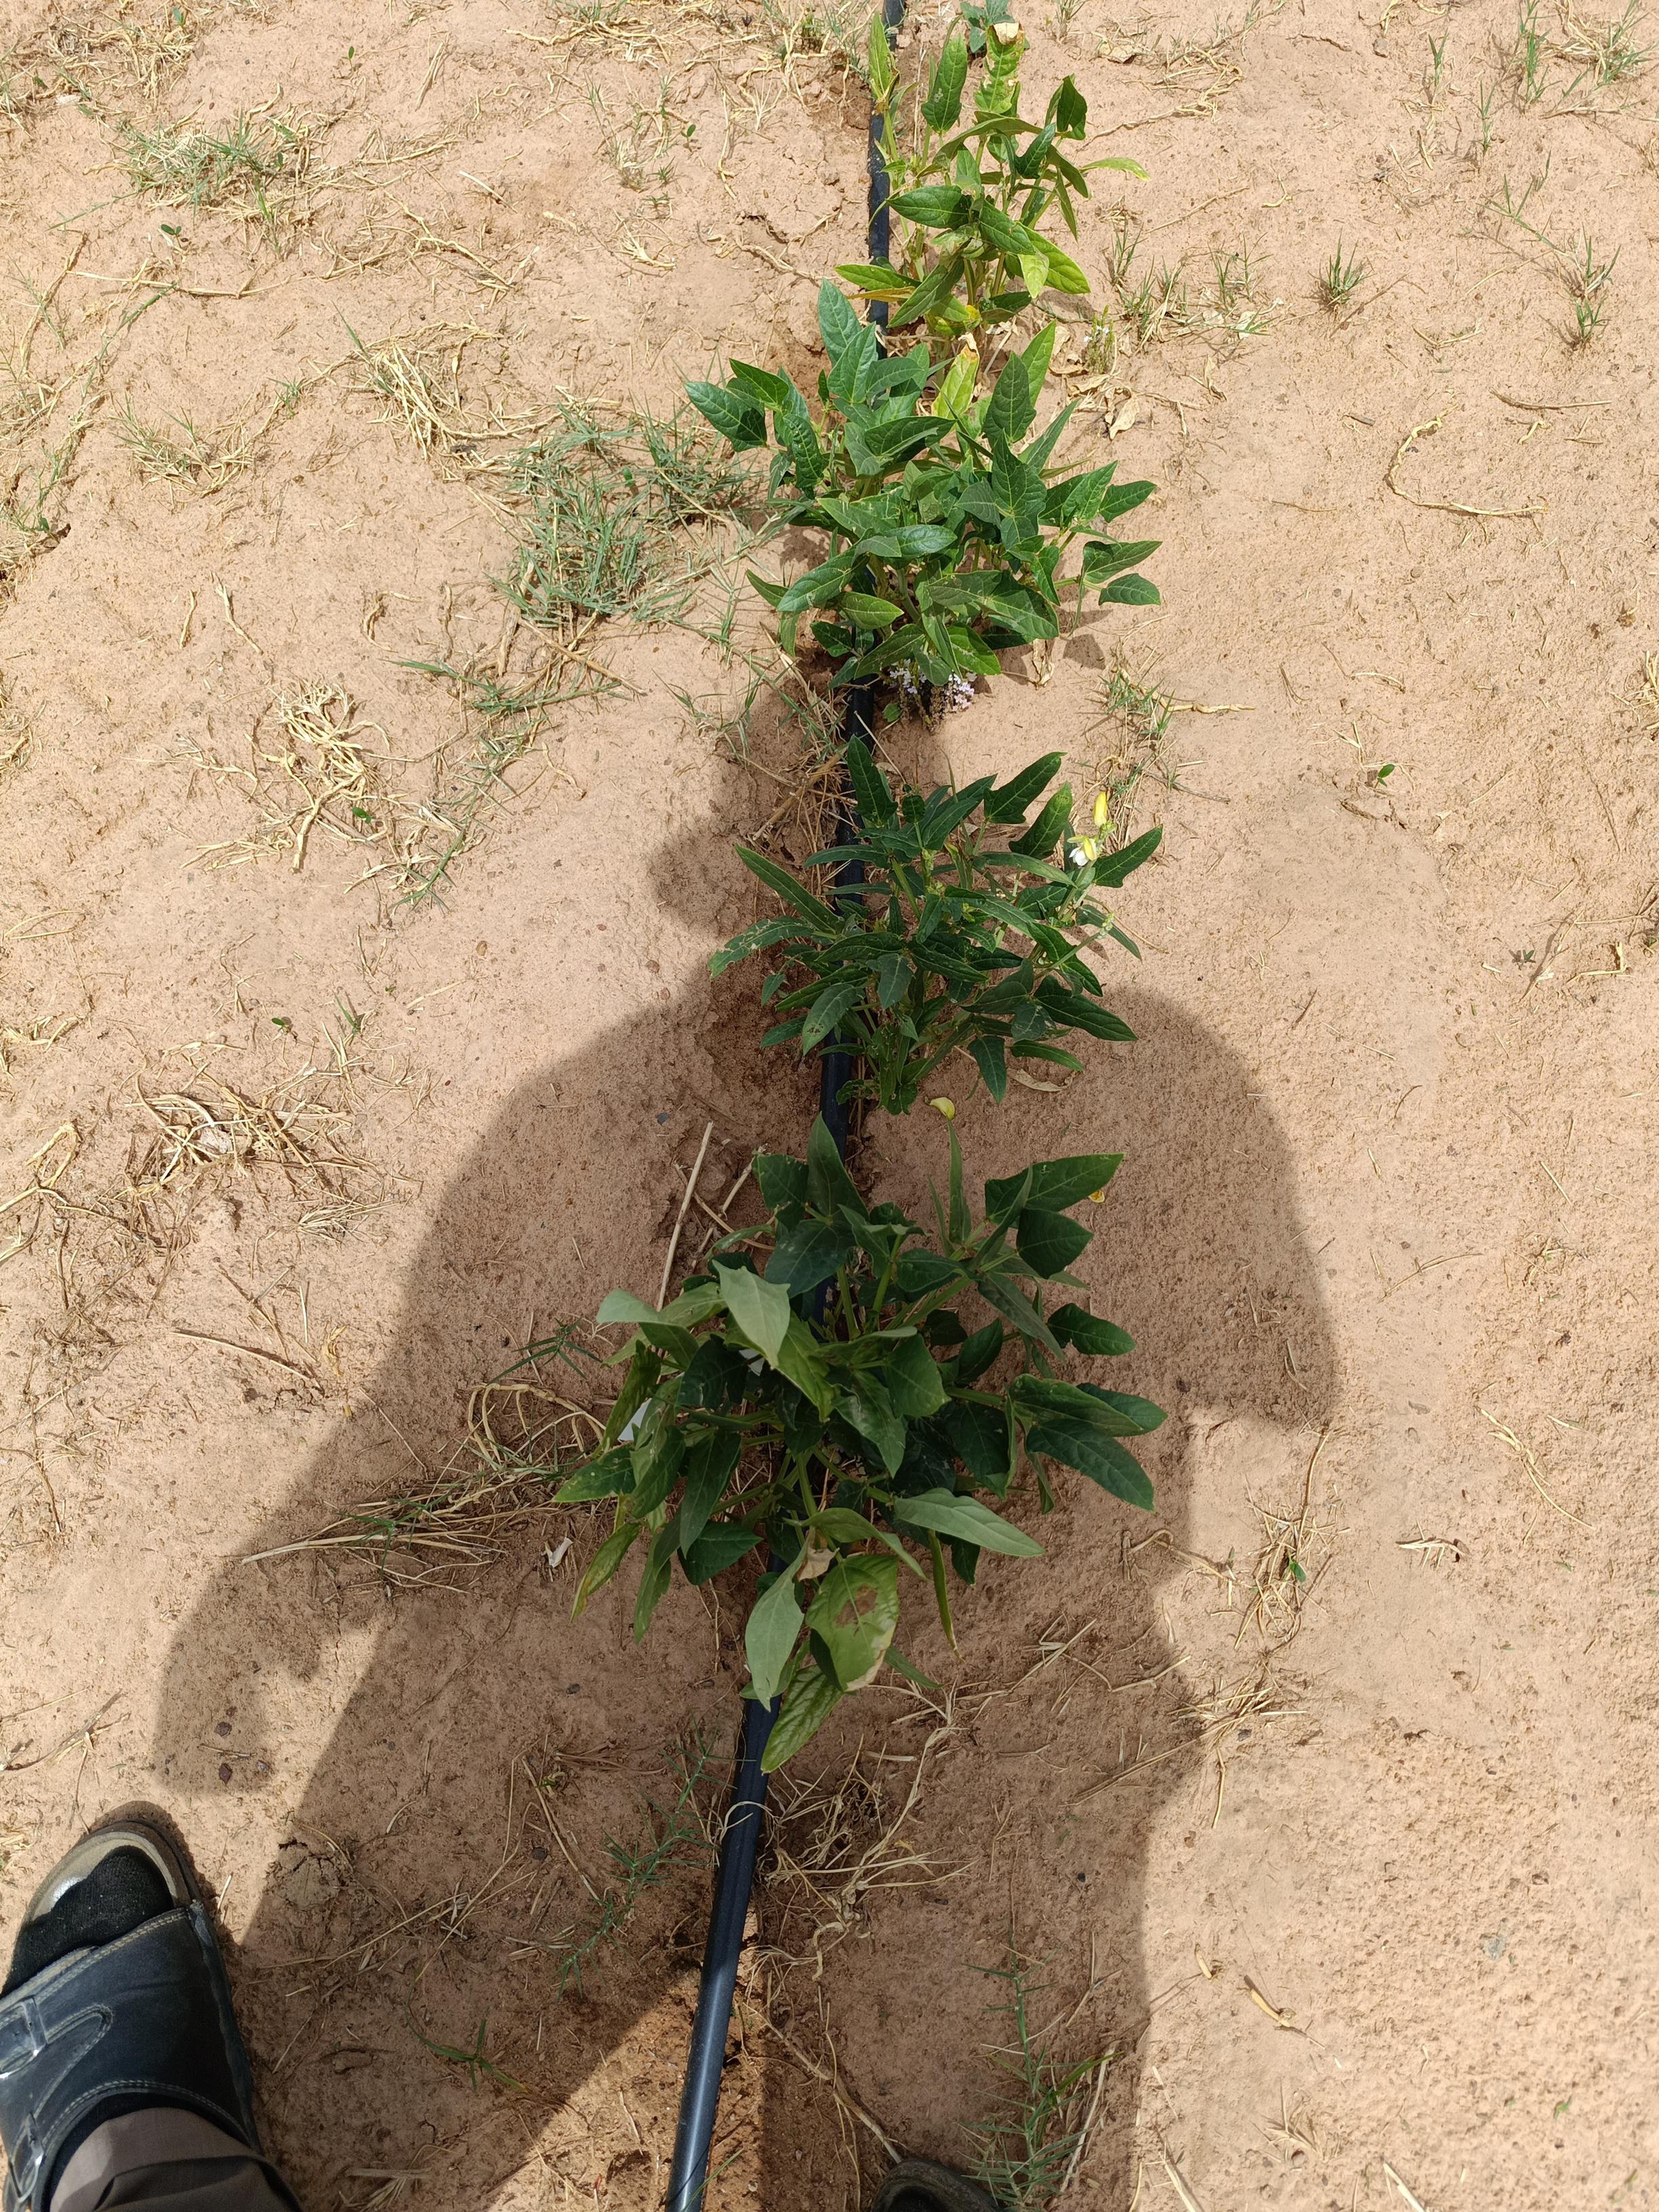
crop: cowpea
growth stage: flowering
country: Nigeria
